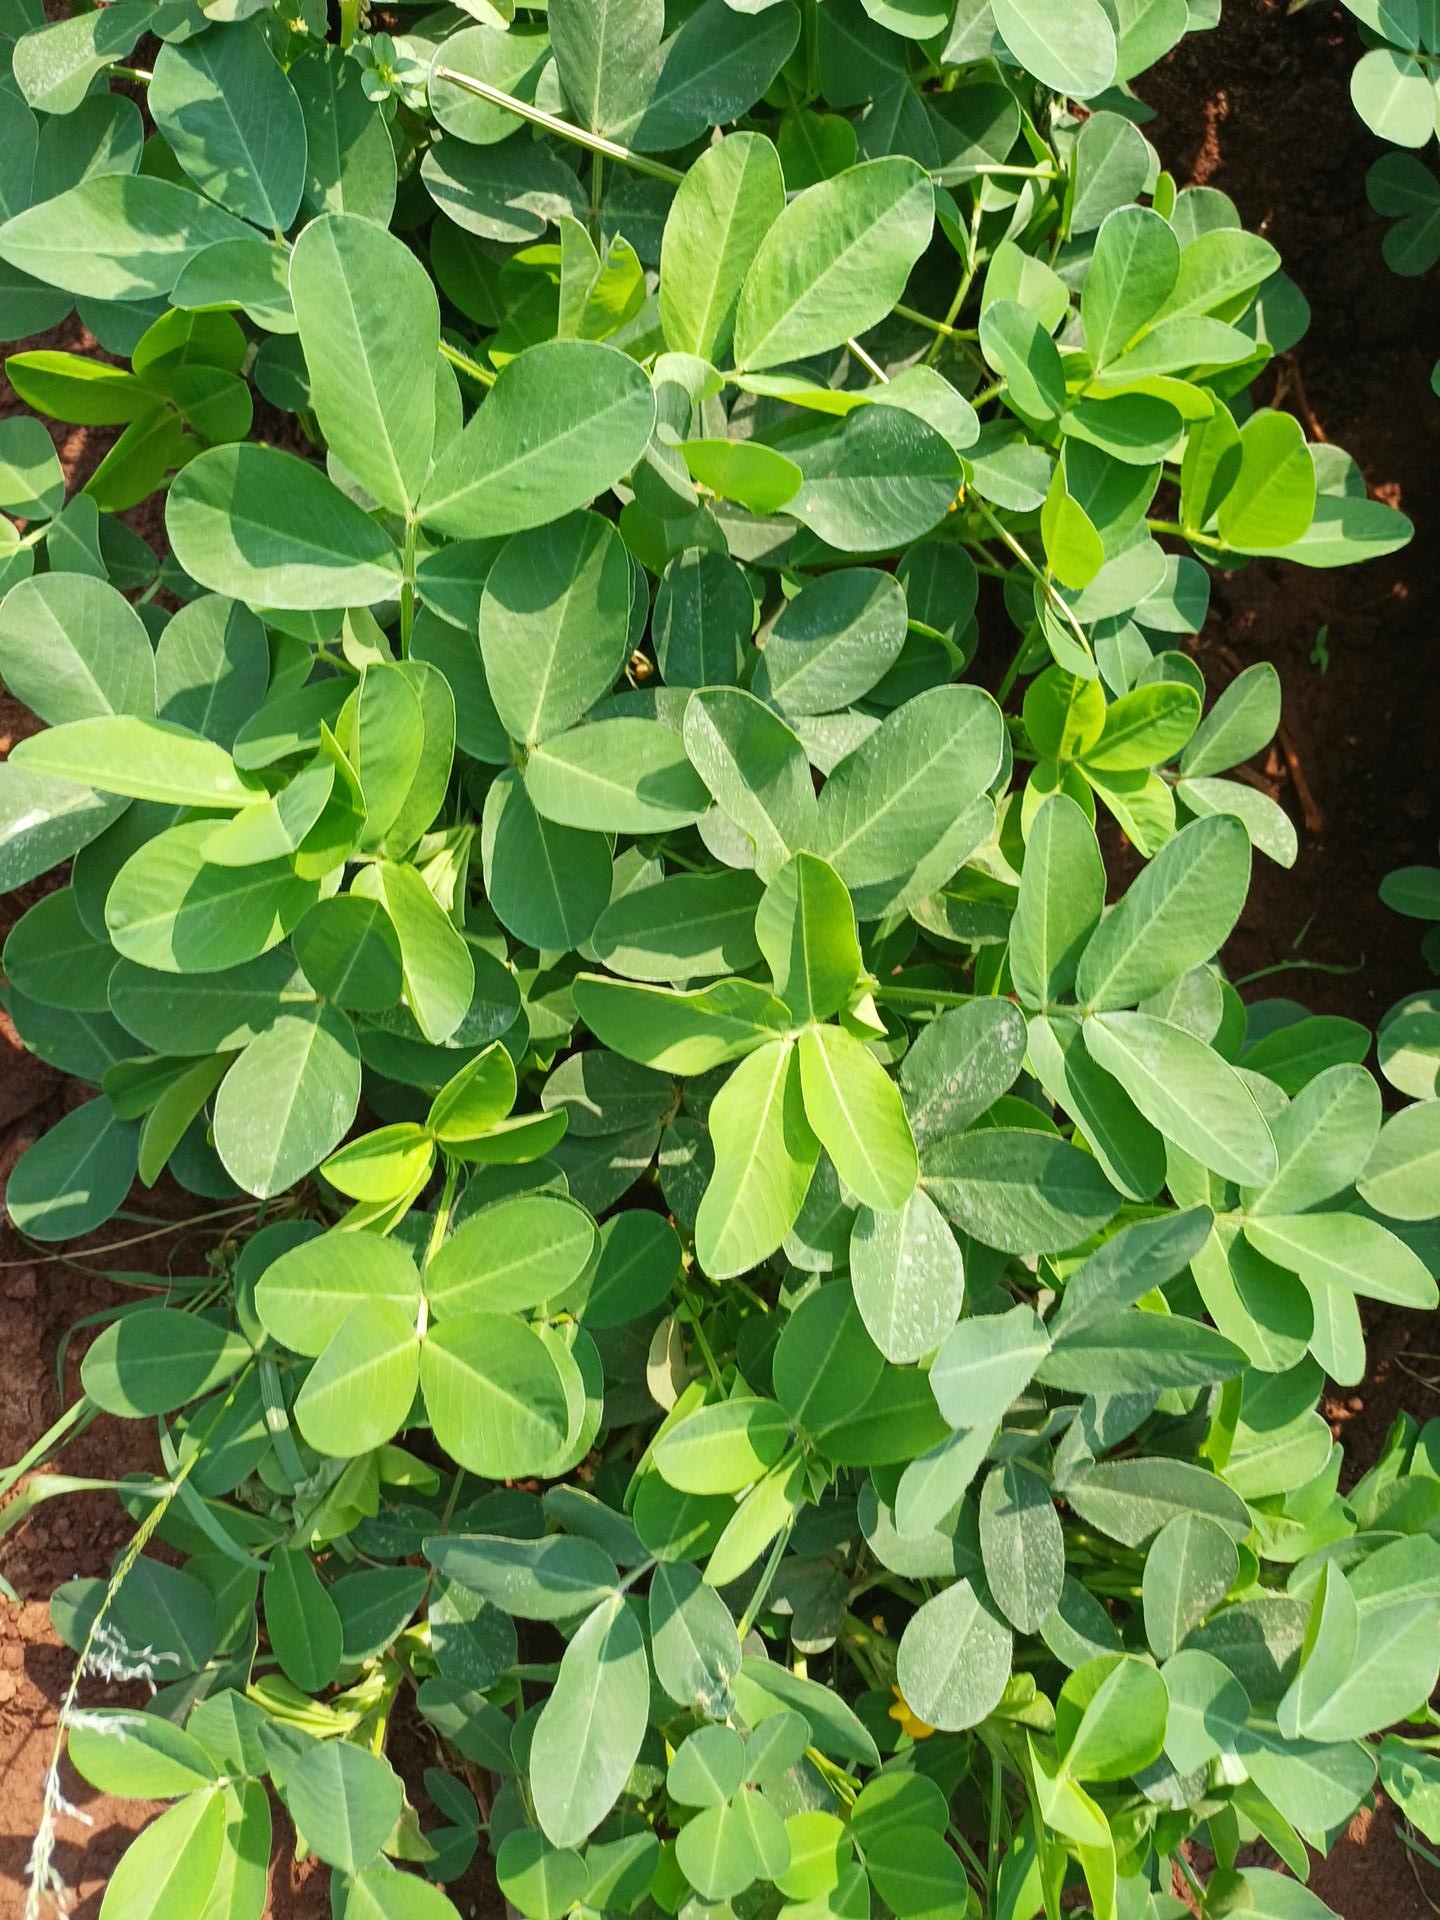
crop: groundnut
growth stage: flowering
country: Kenya
